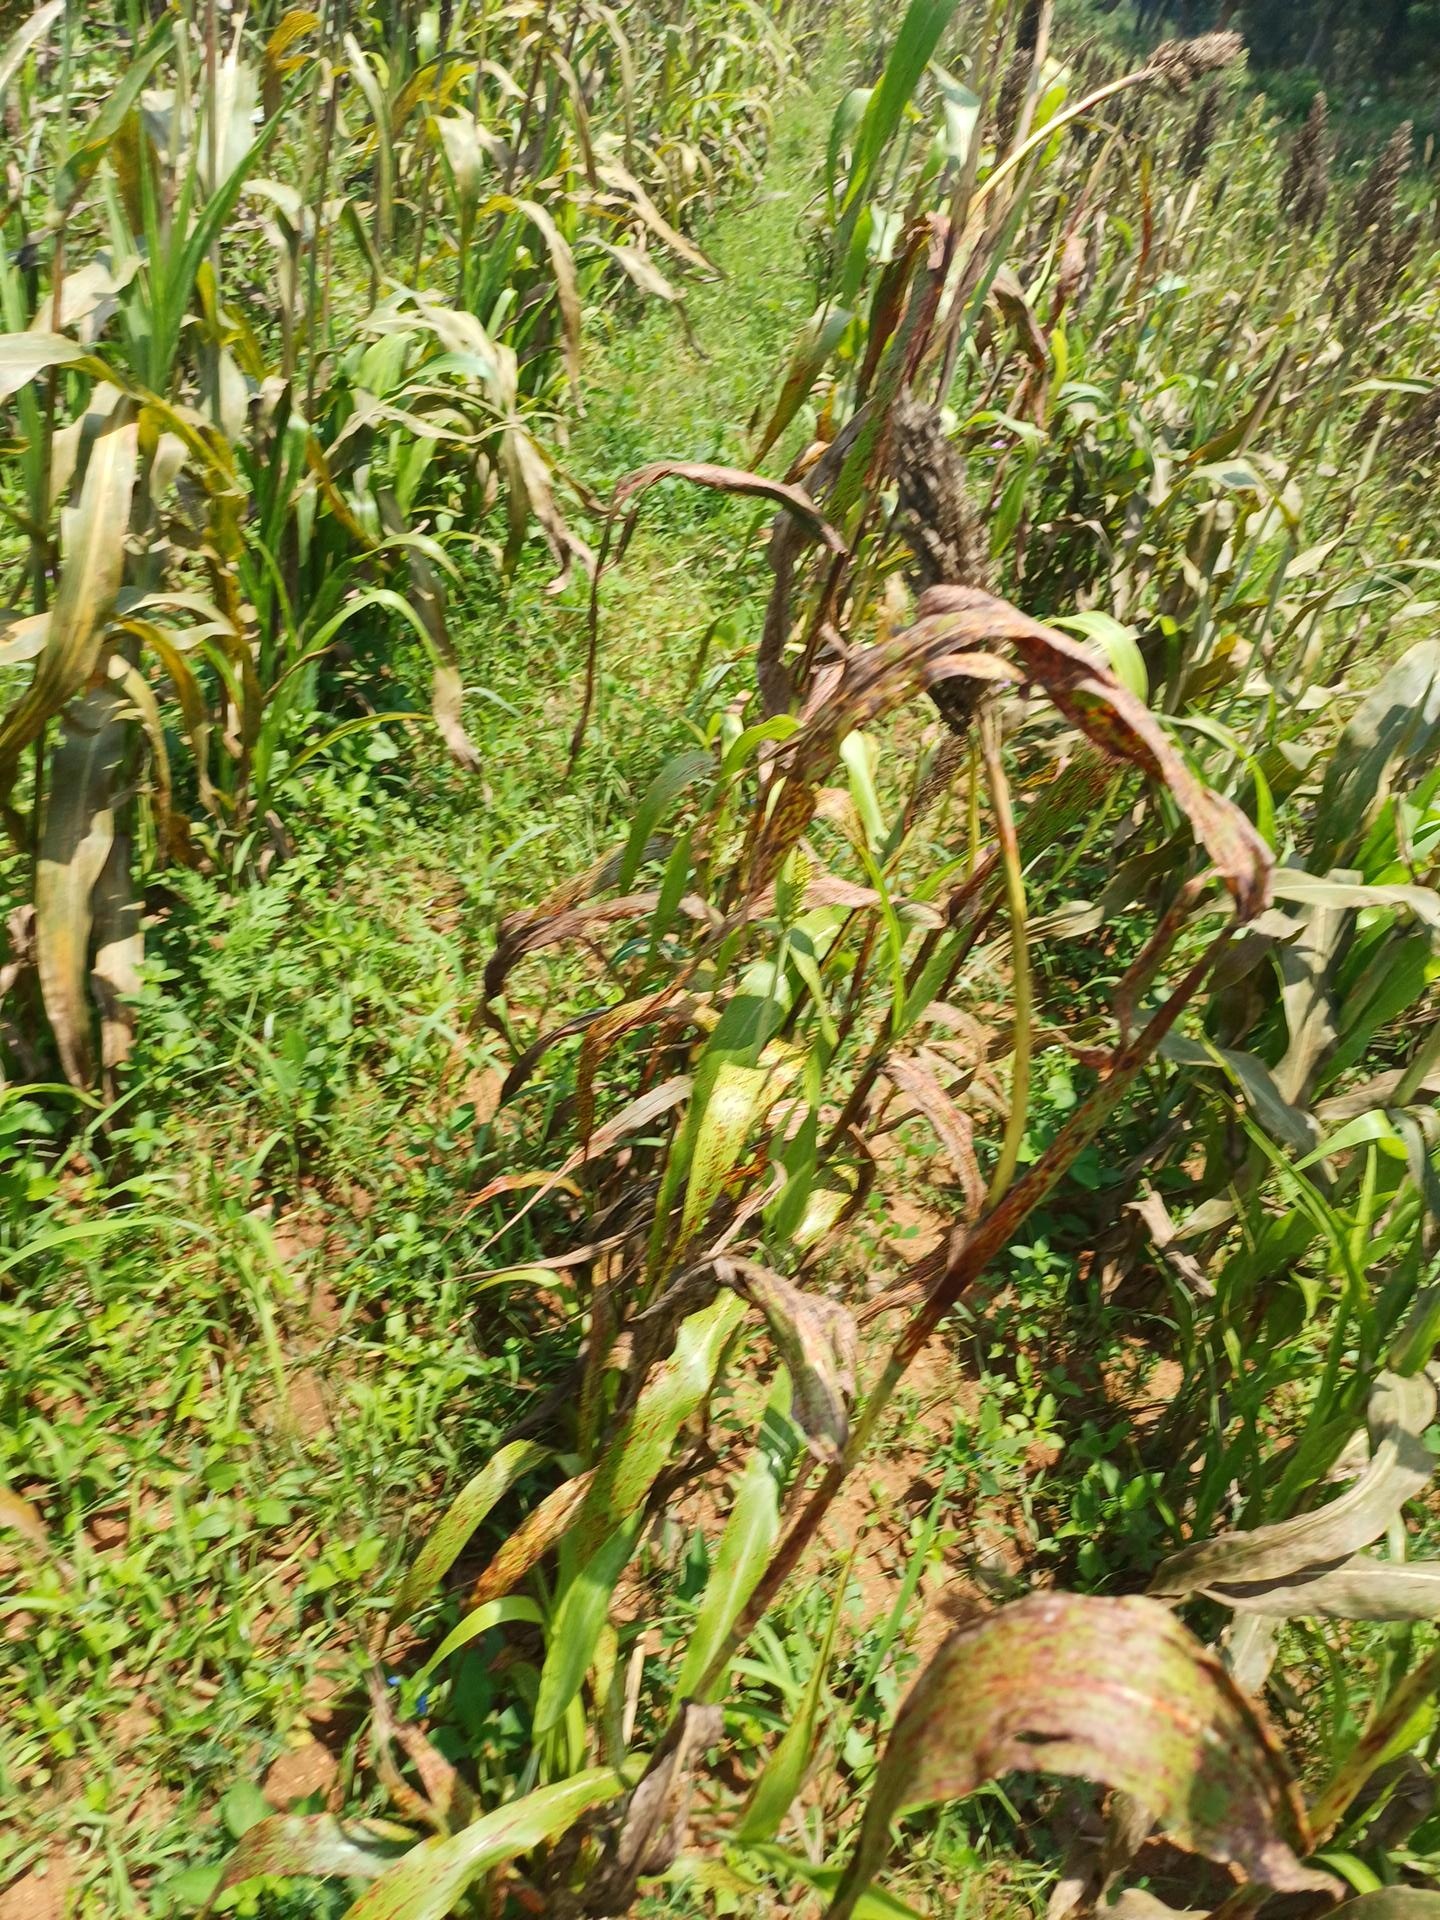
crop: sorghum
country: Kenya
